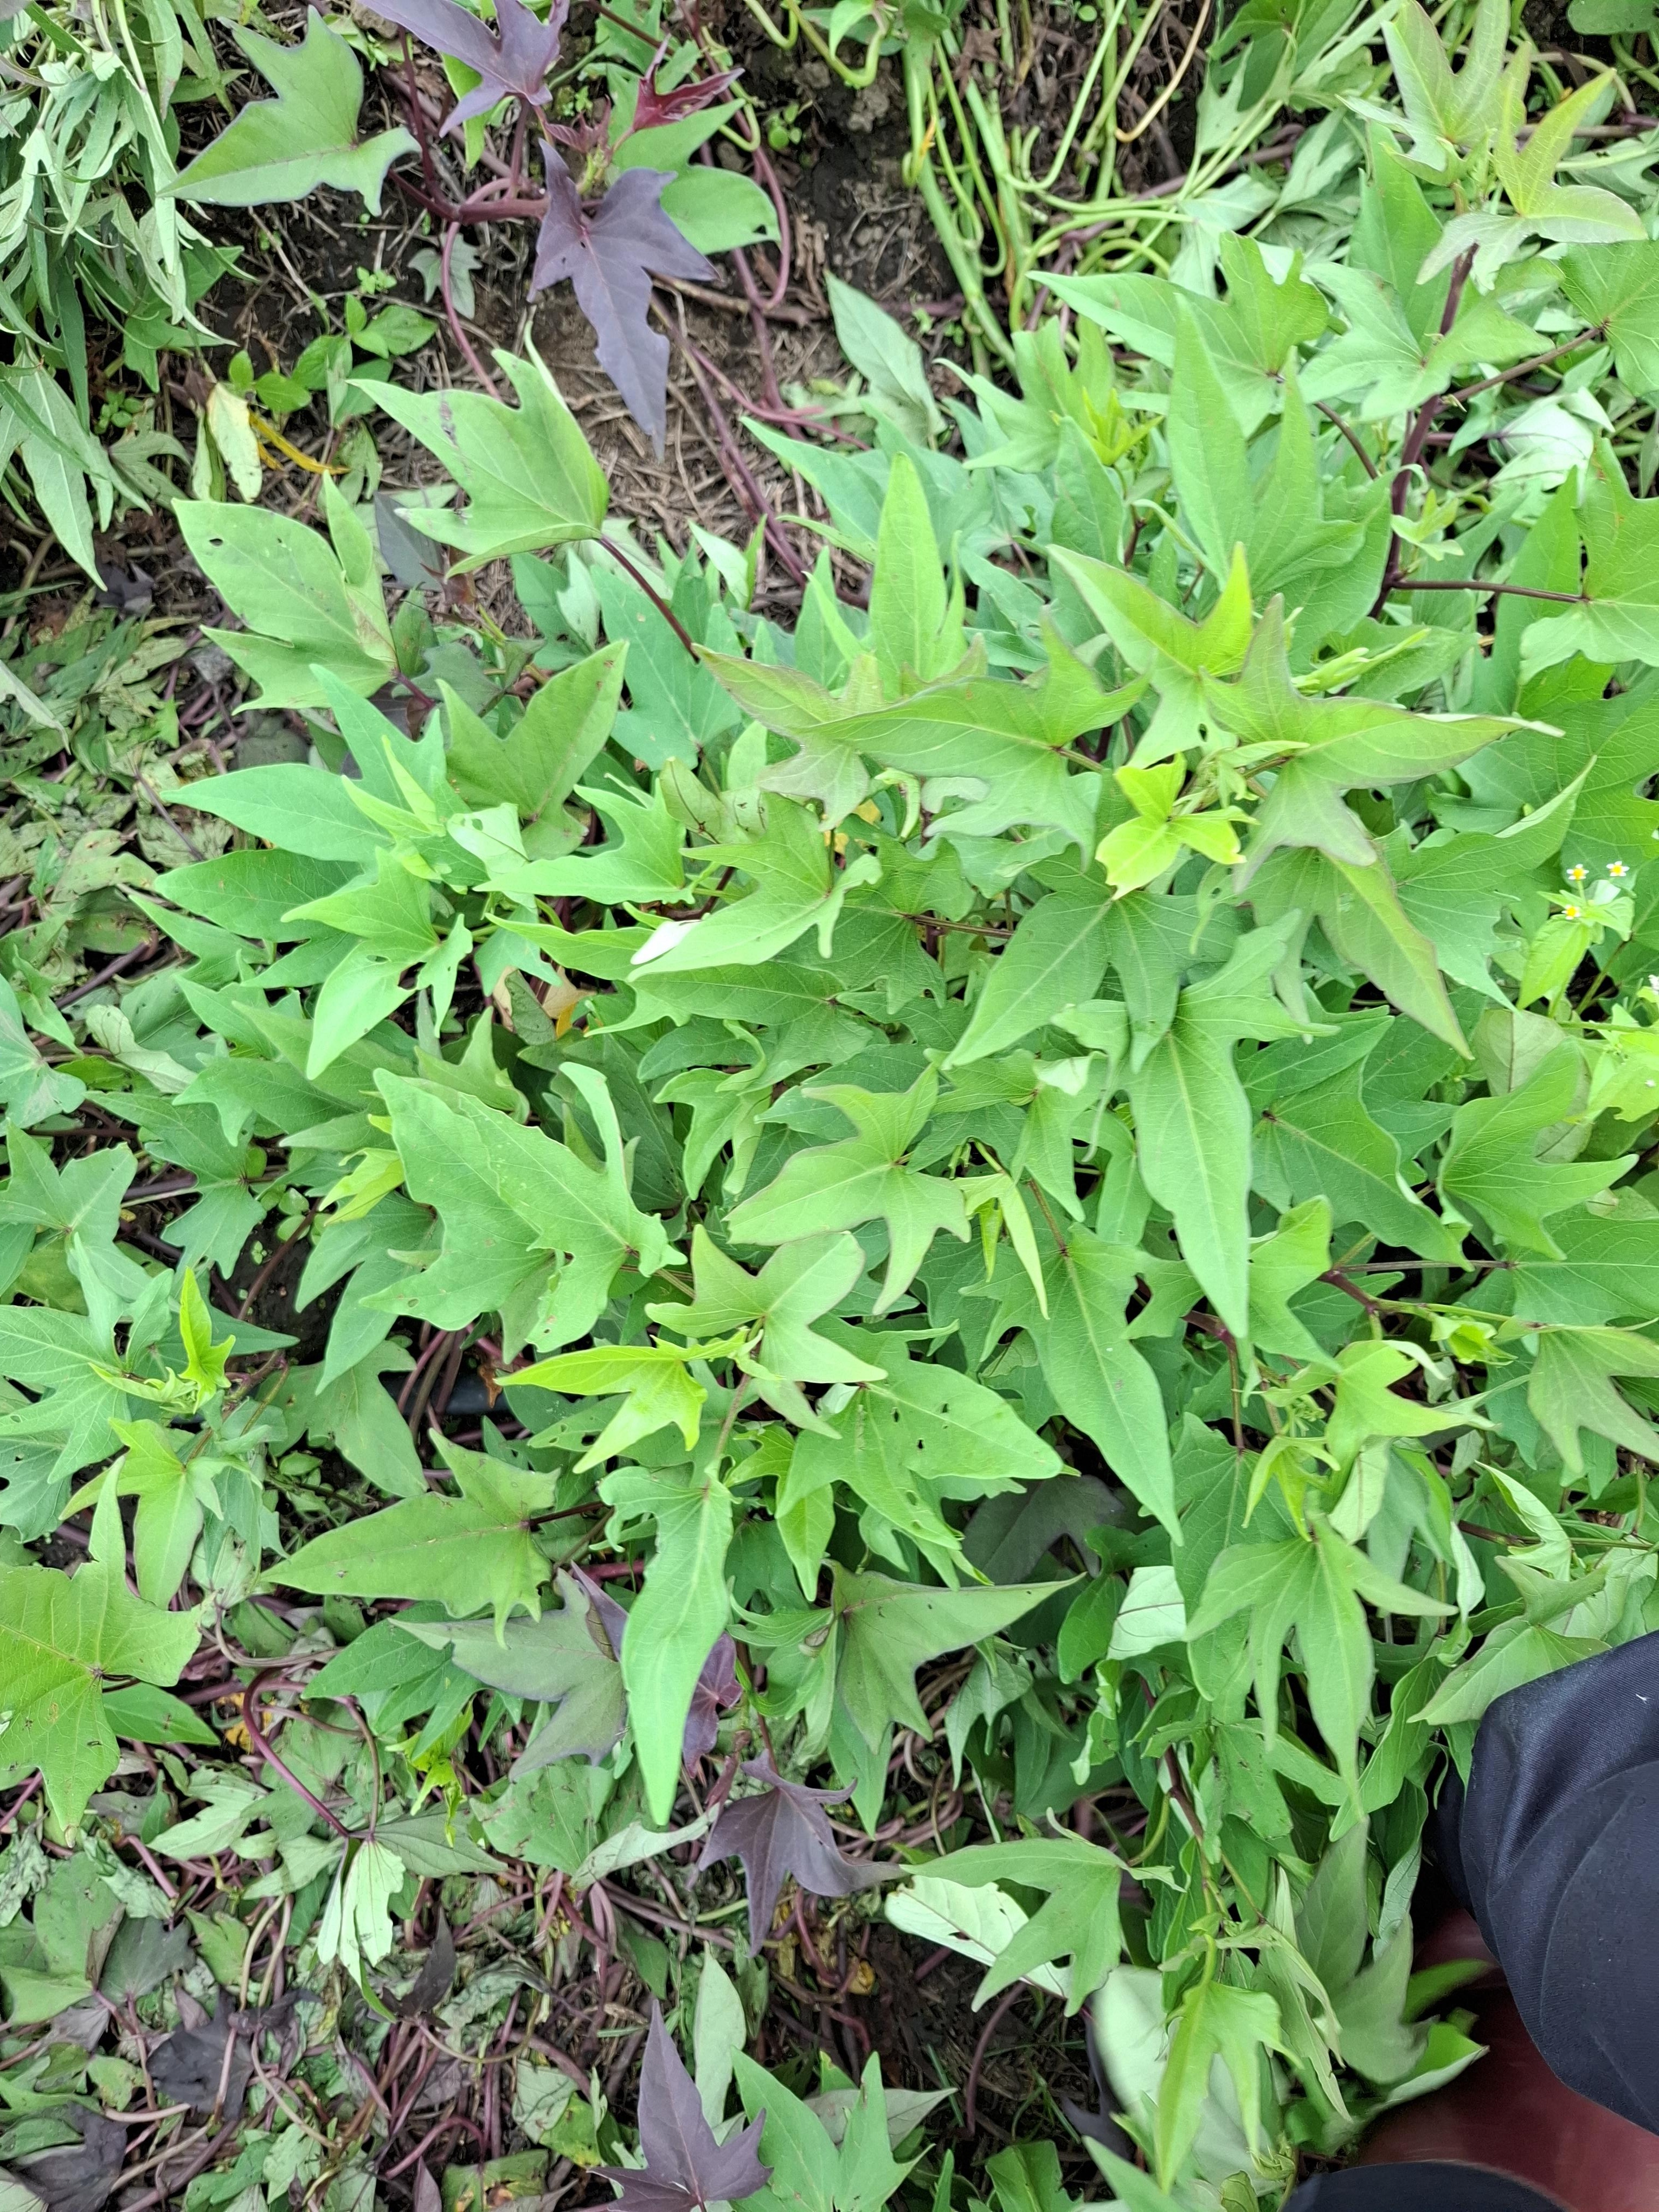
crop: finger millet
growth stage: heading tuber
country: Tanzania
